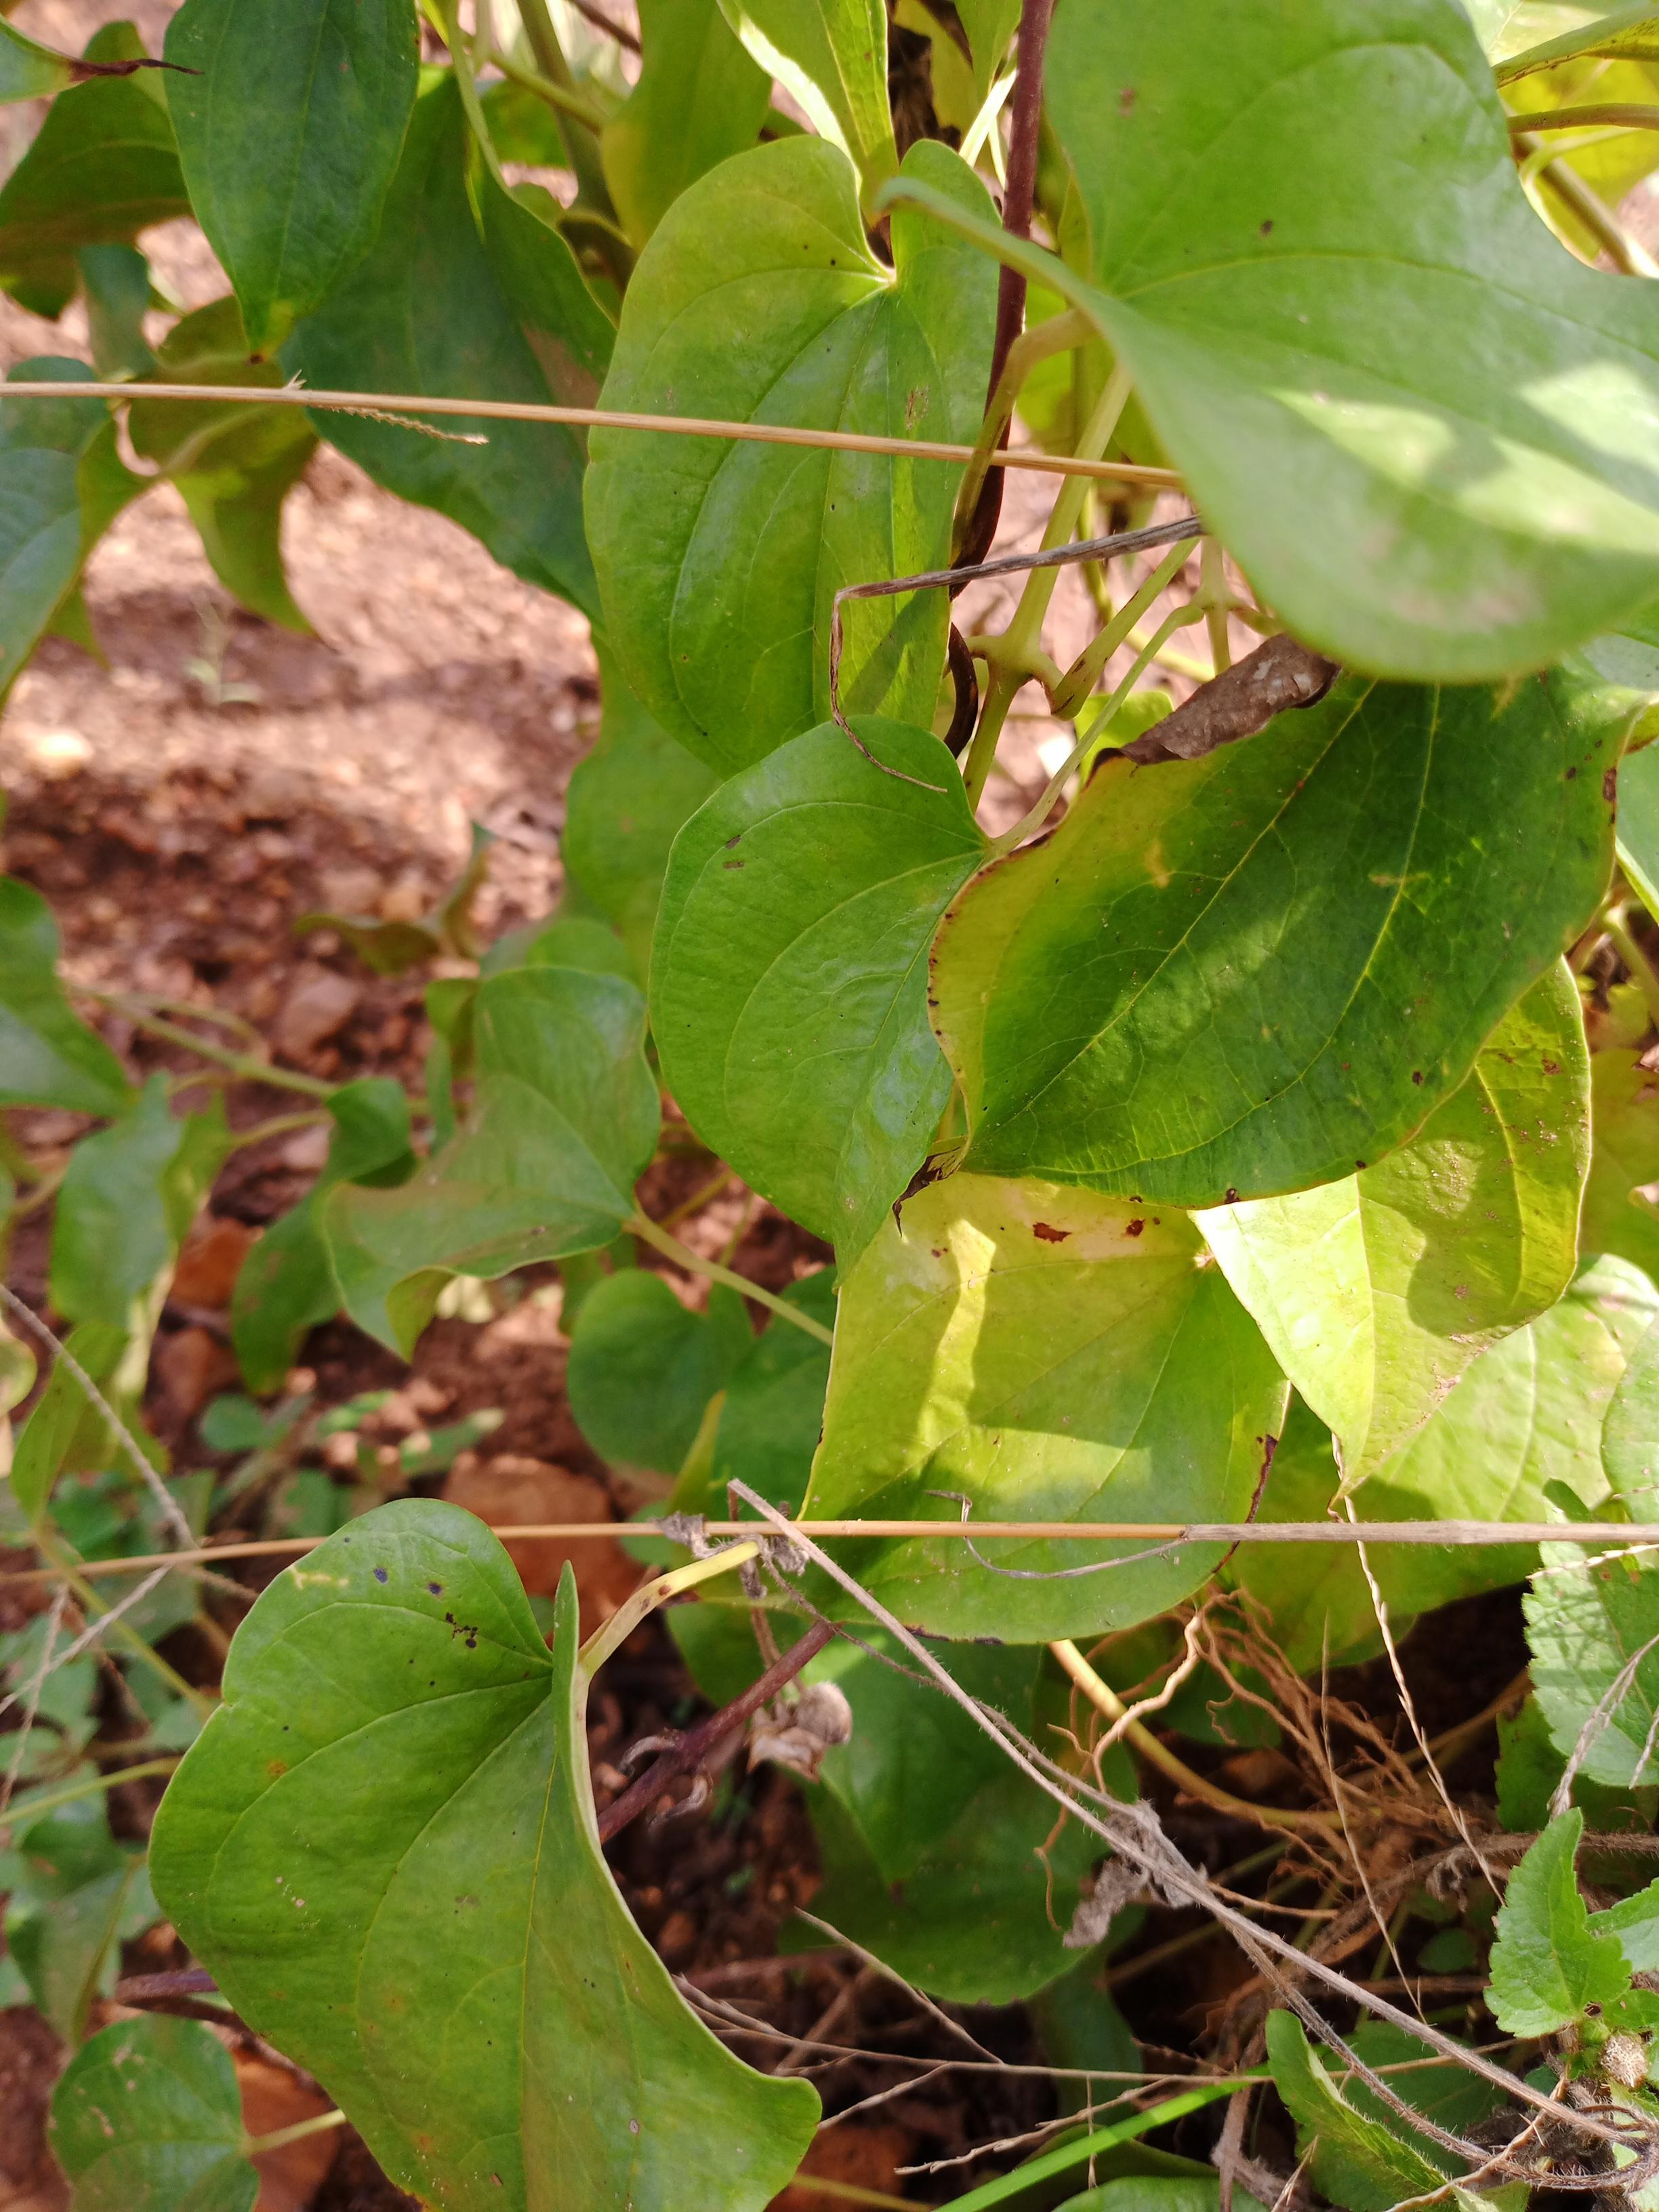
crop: yam
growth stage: vegetative
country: Nigeria
